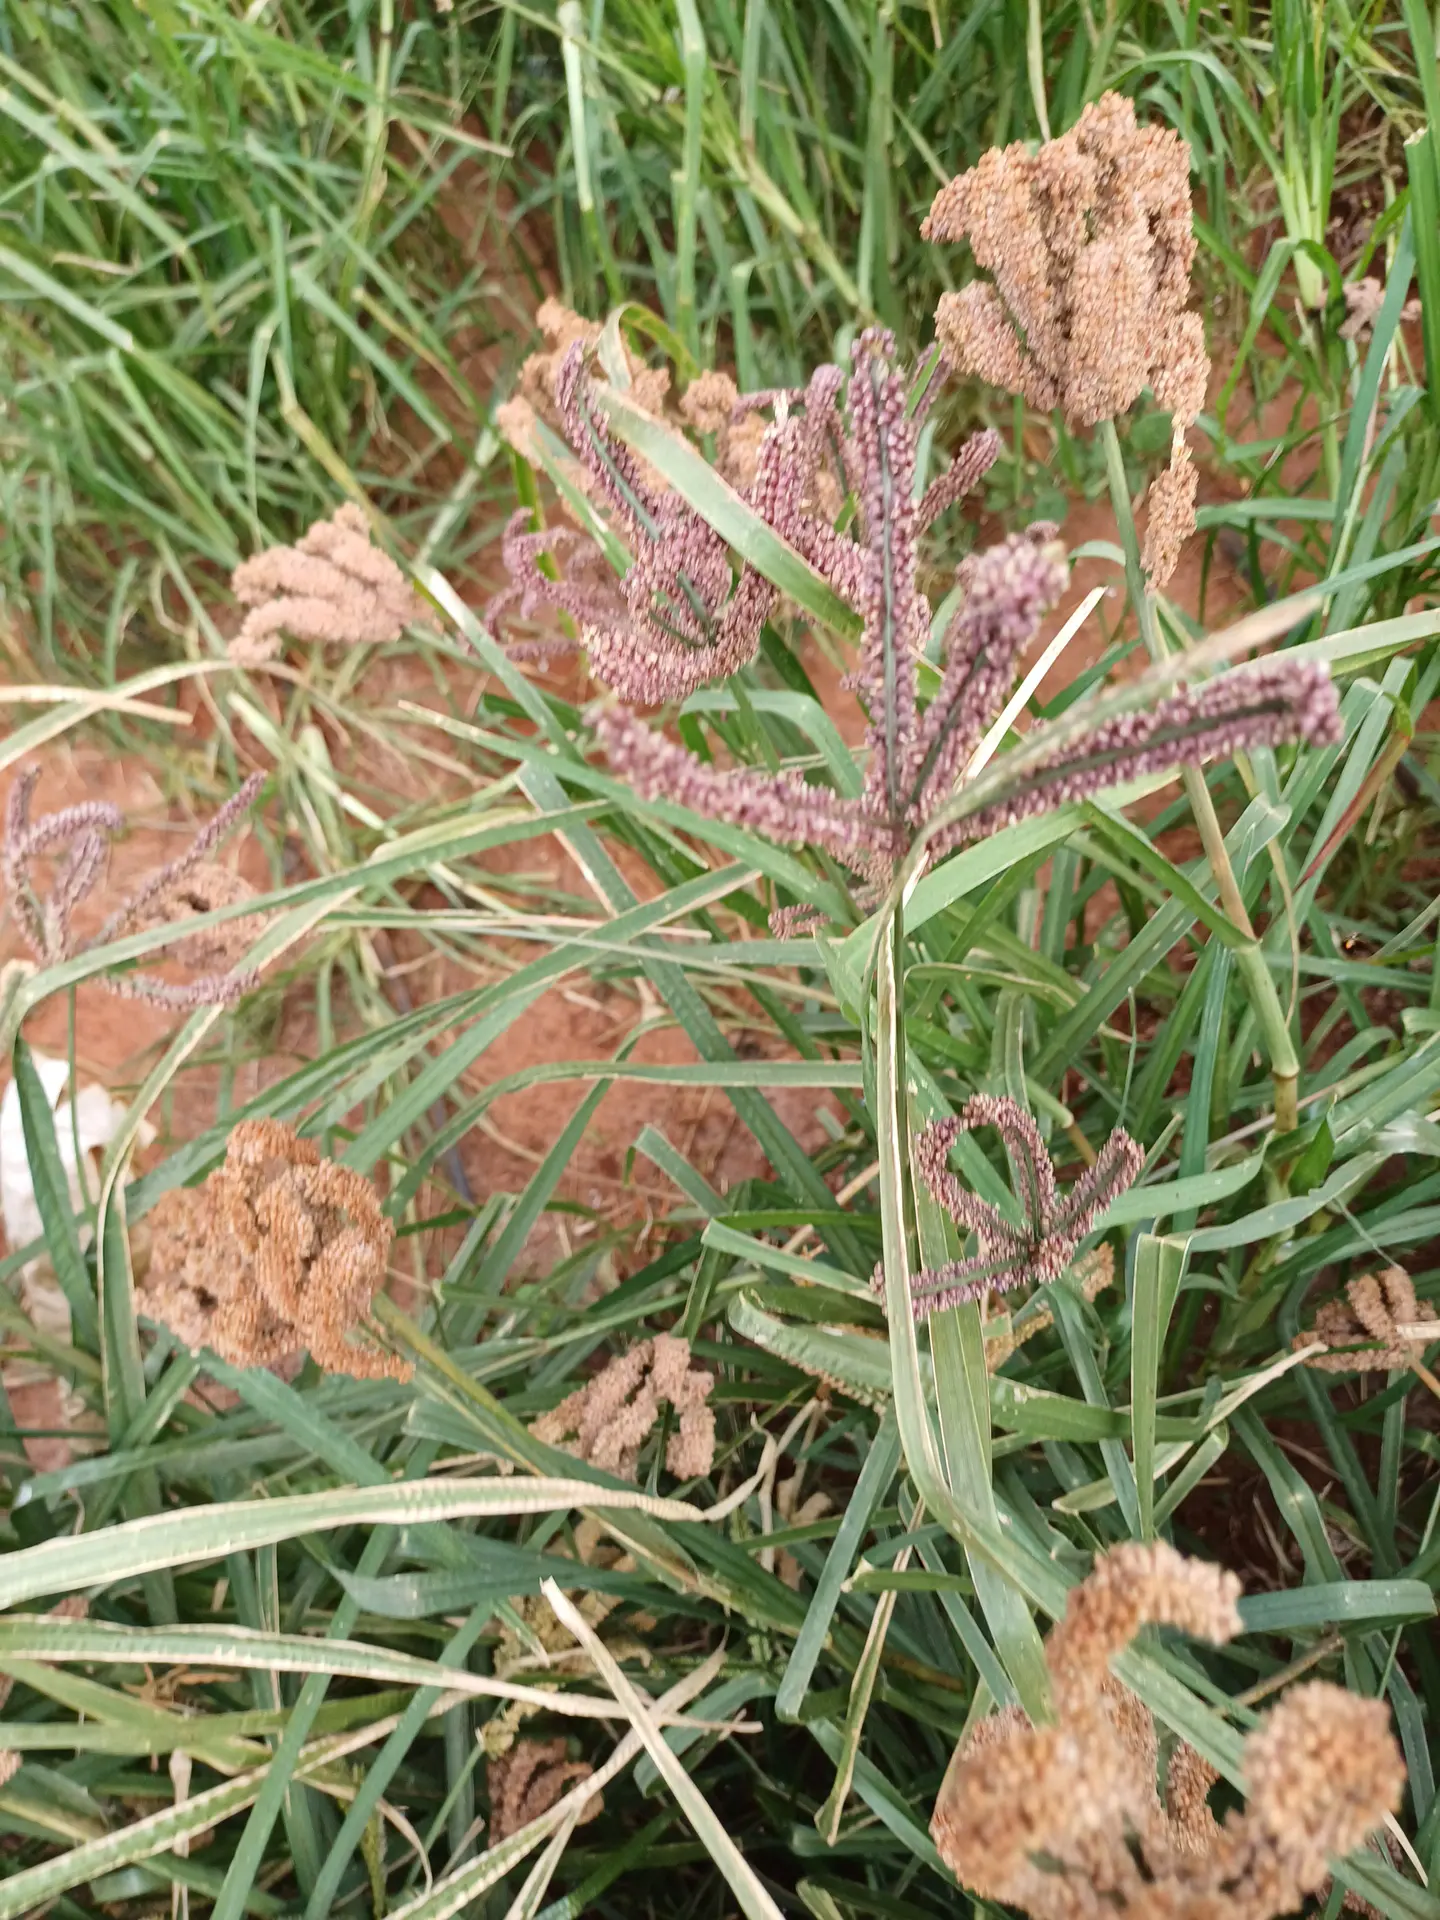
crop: finger millet
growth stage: filling grain
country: Kenya
